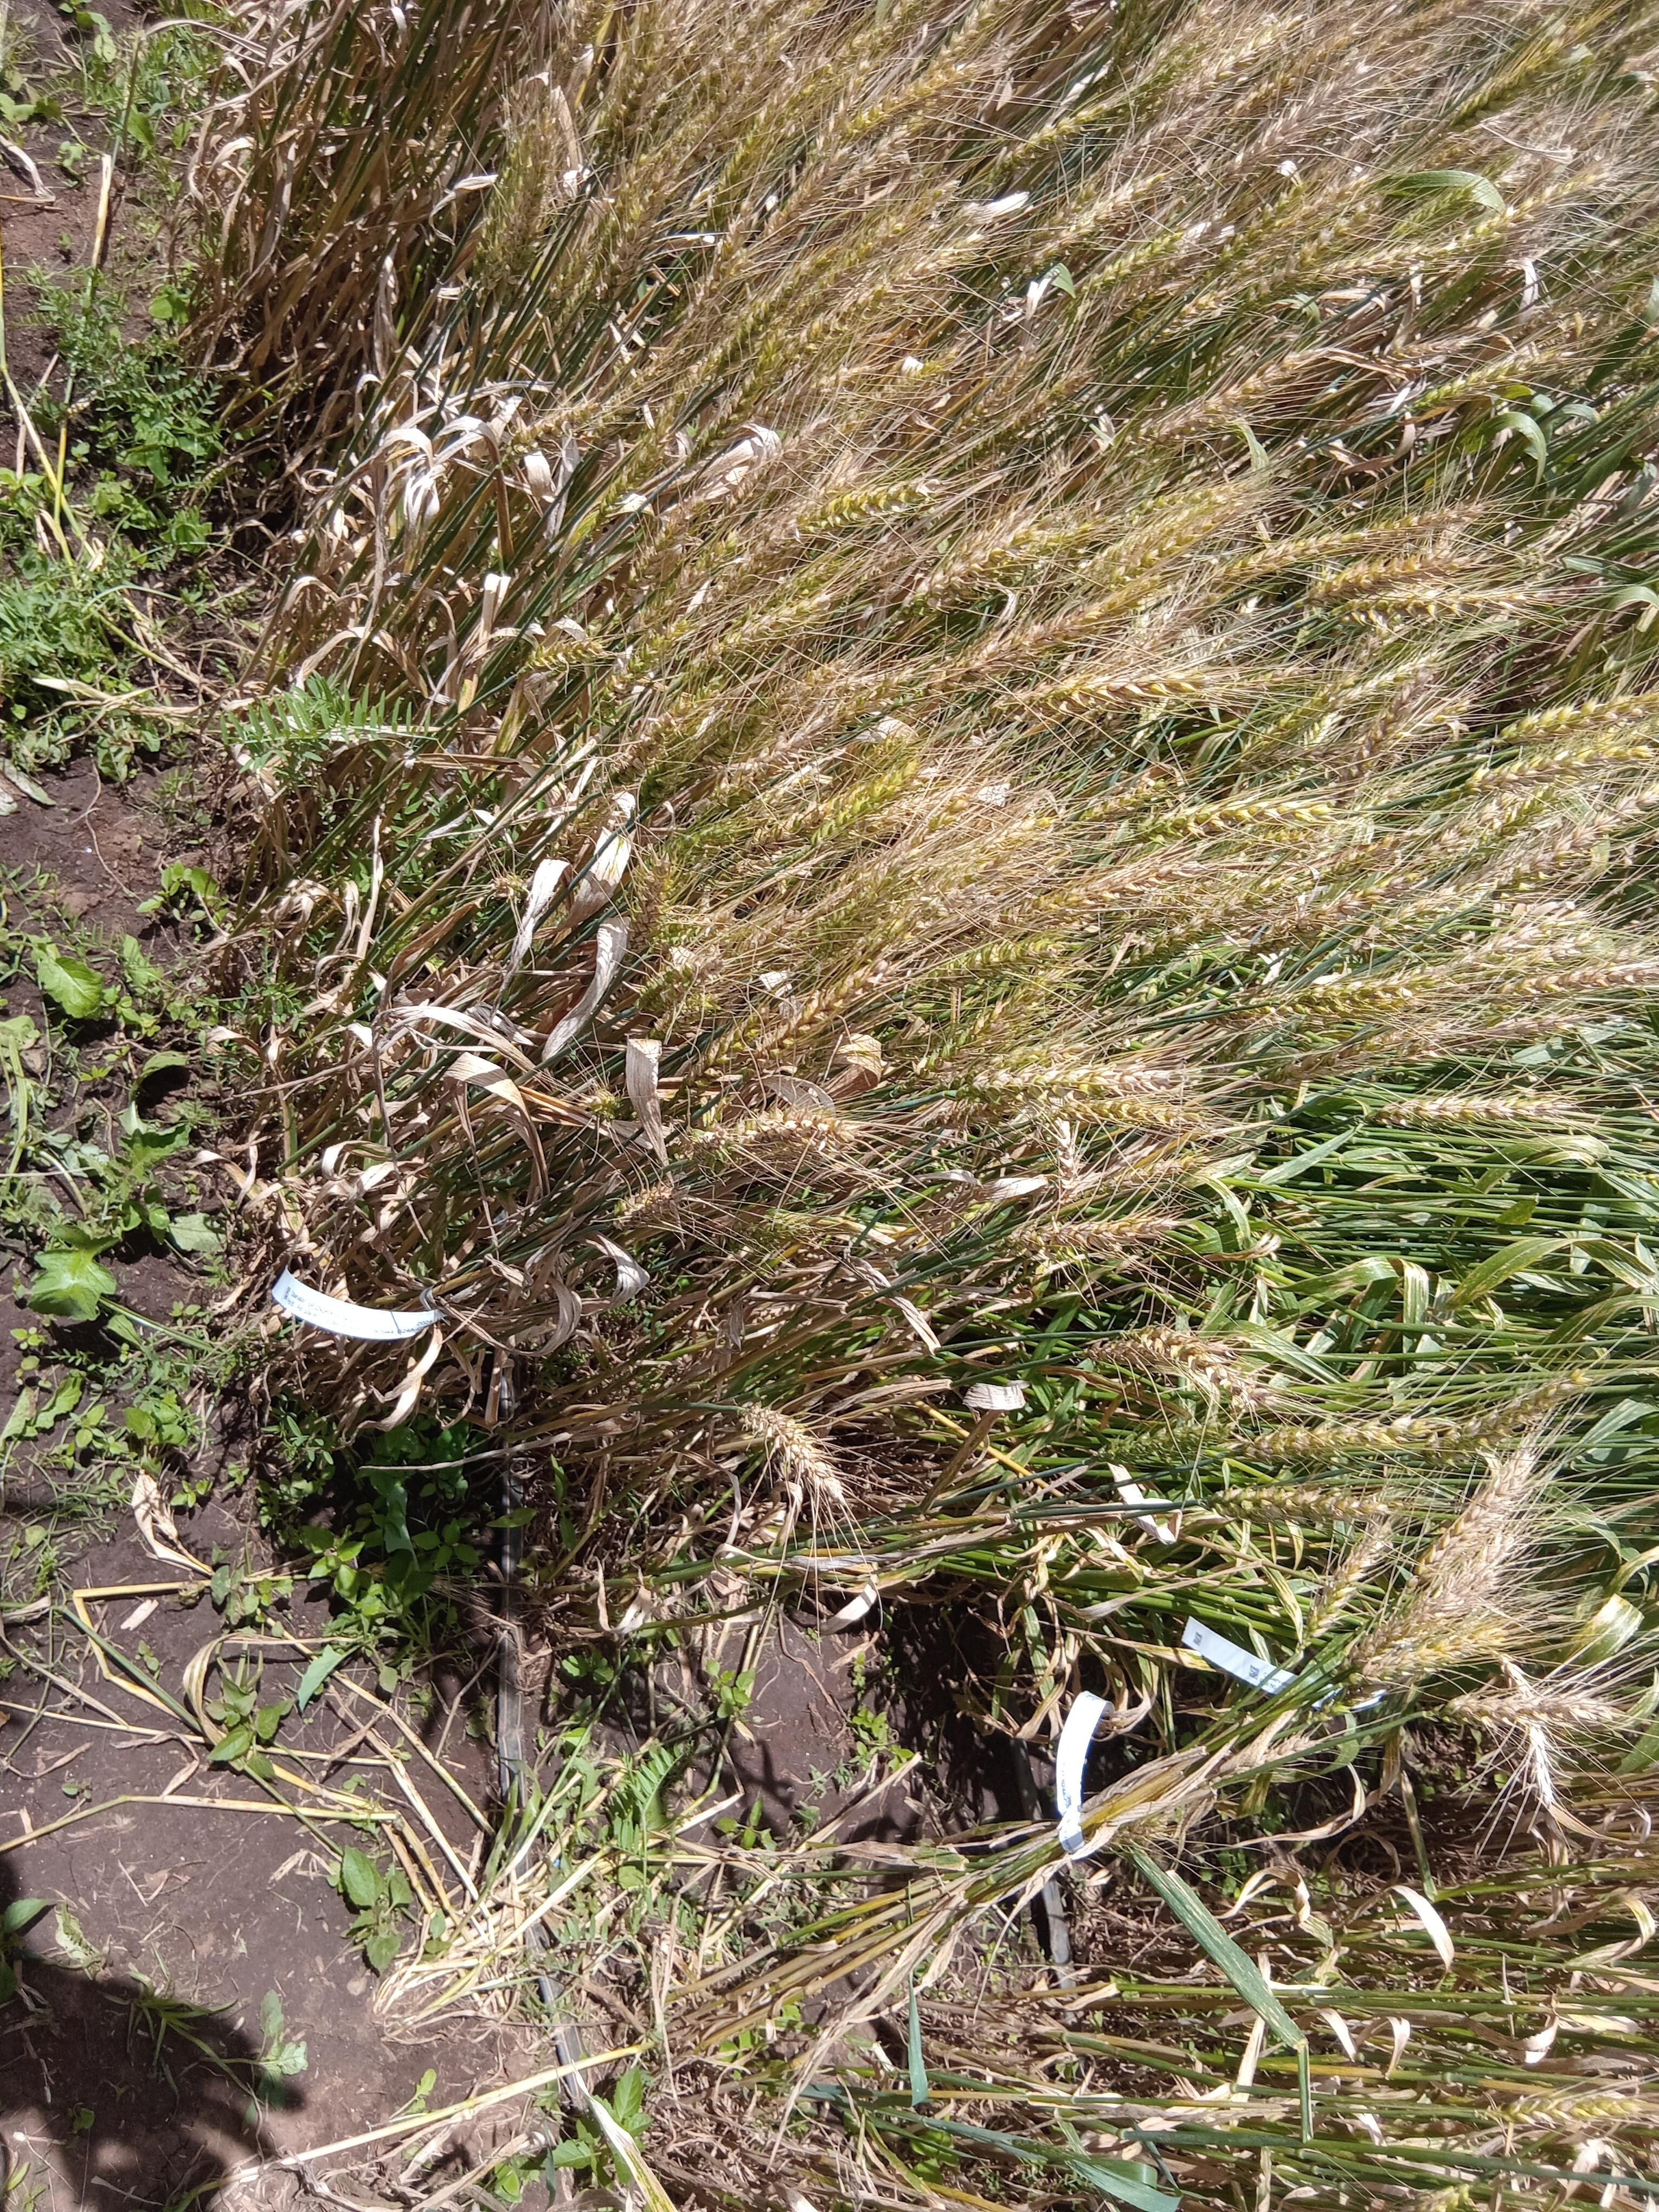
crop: wheat
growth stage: maturity
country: Kenya
